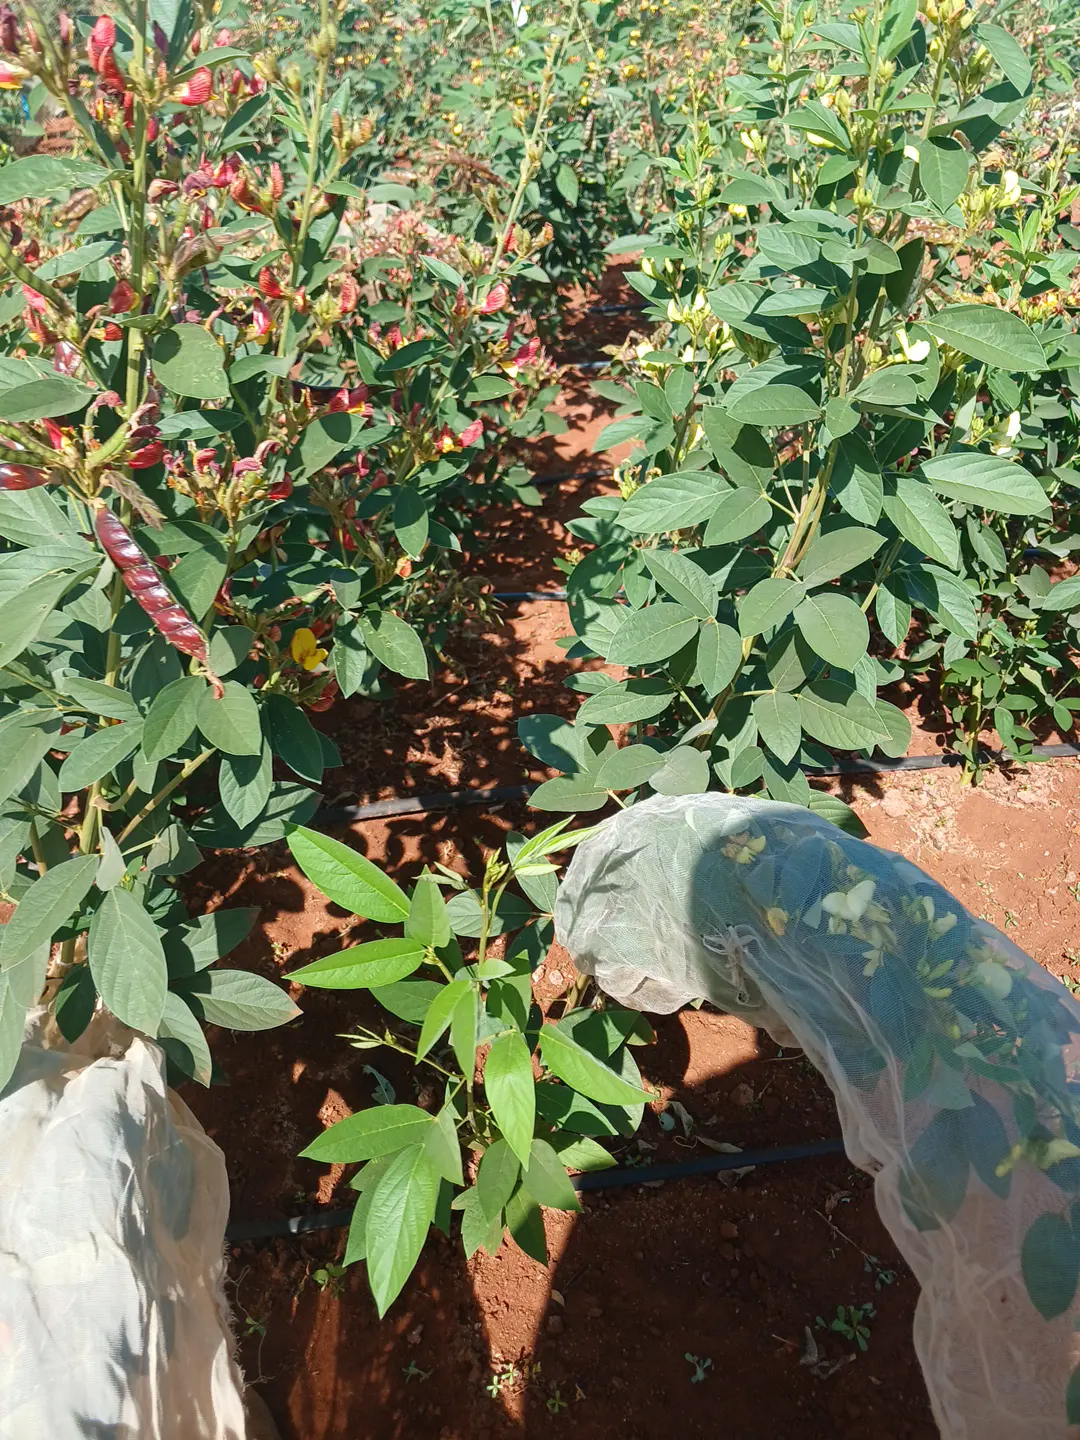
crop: pigeonpea
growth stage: development pod
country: Kenya
